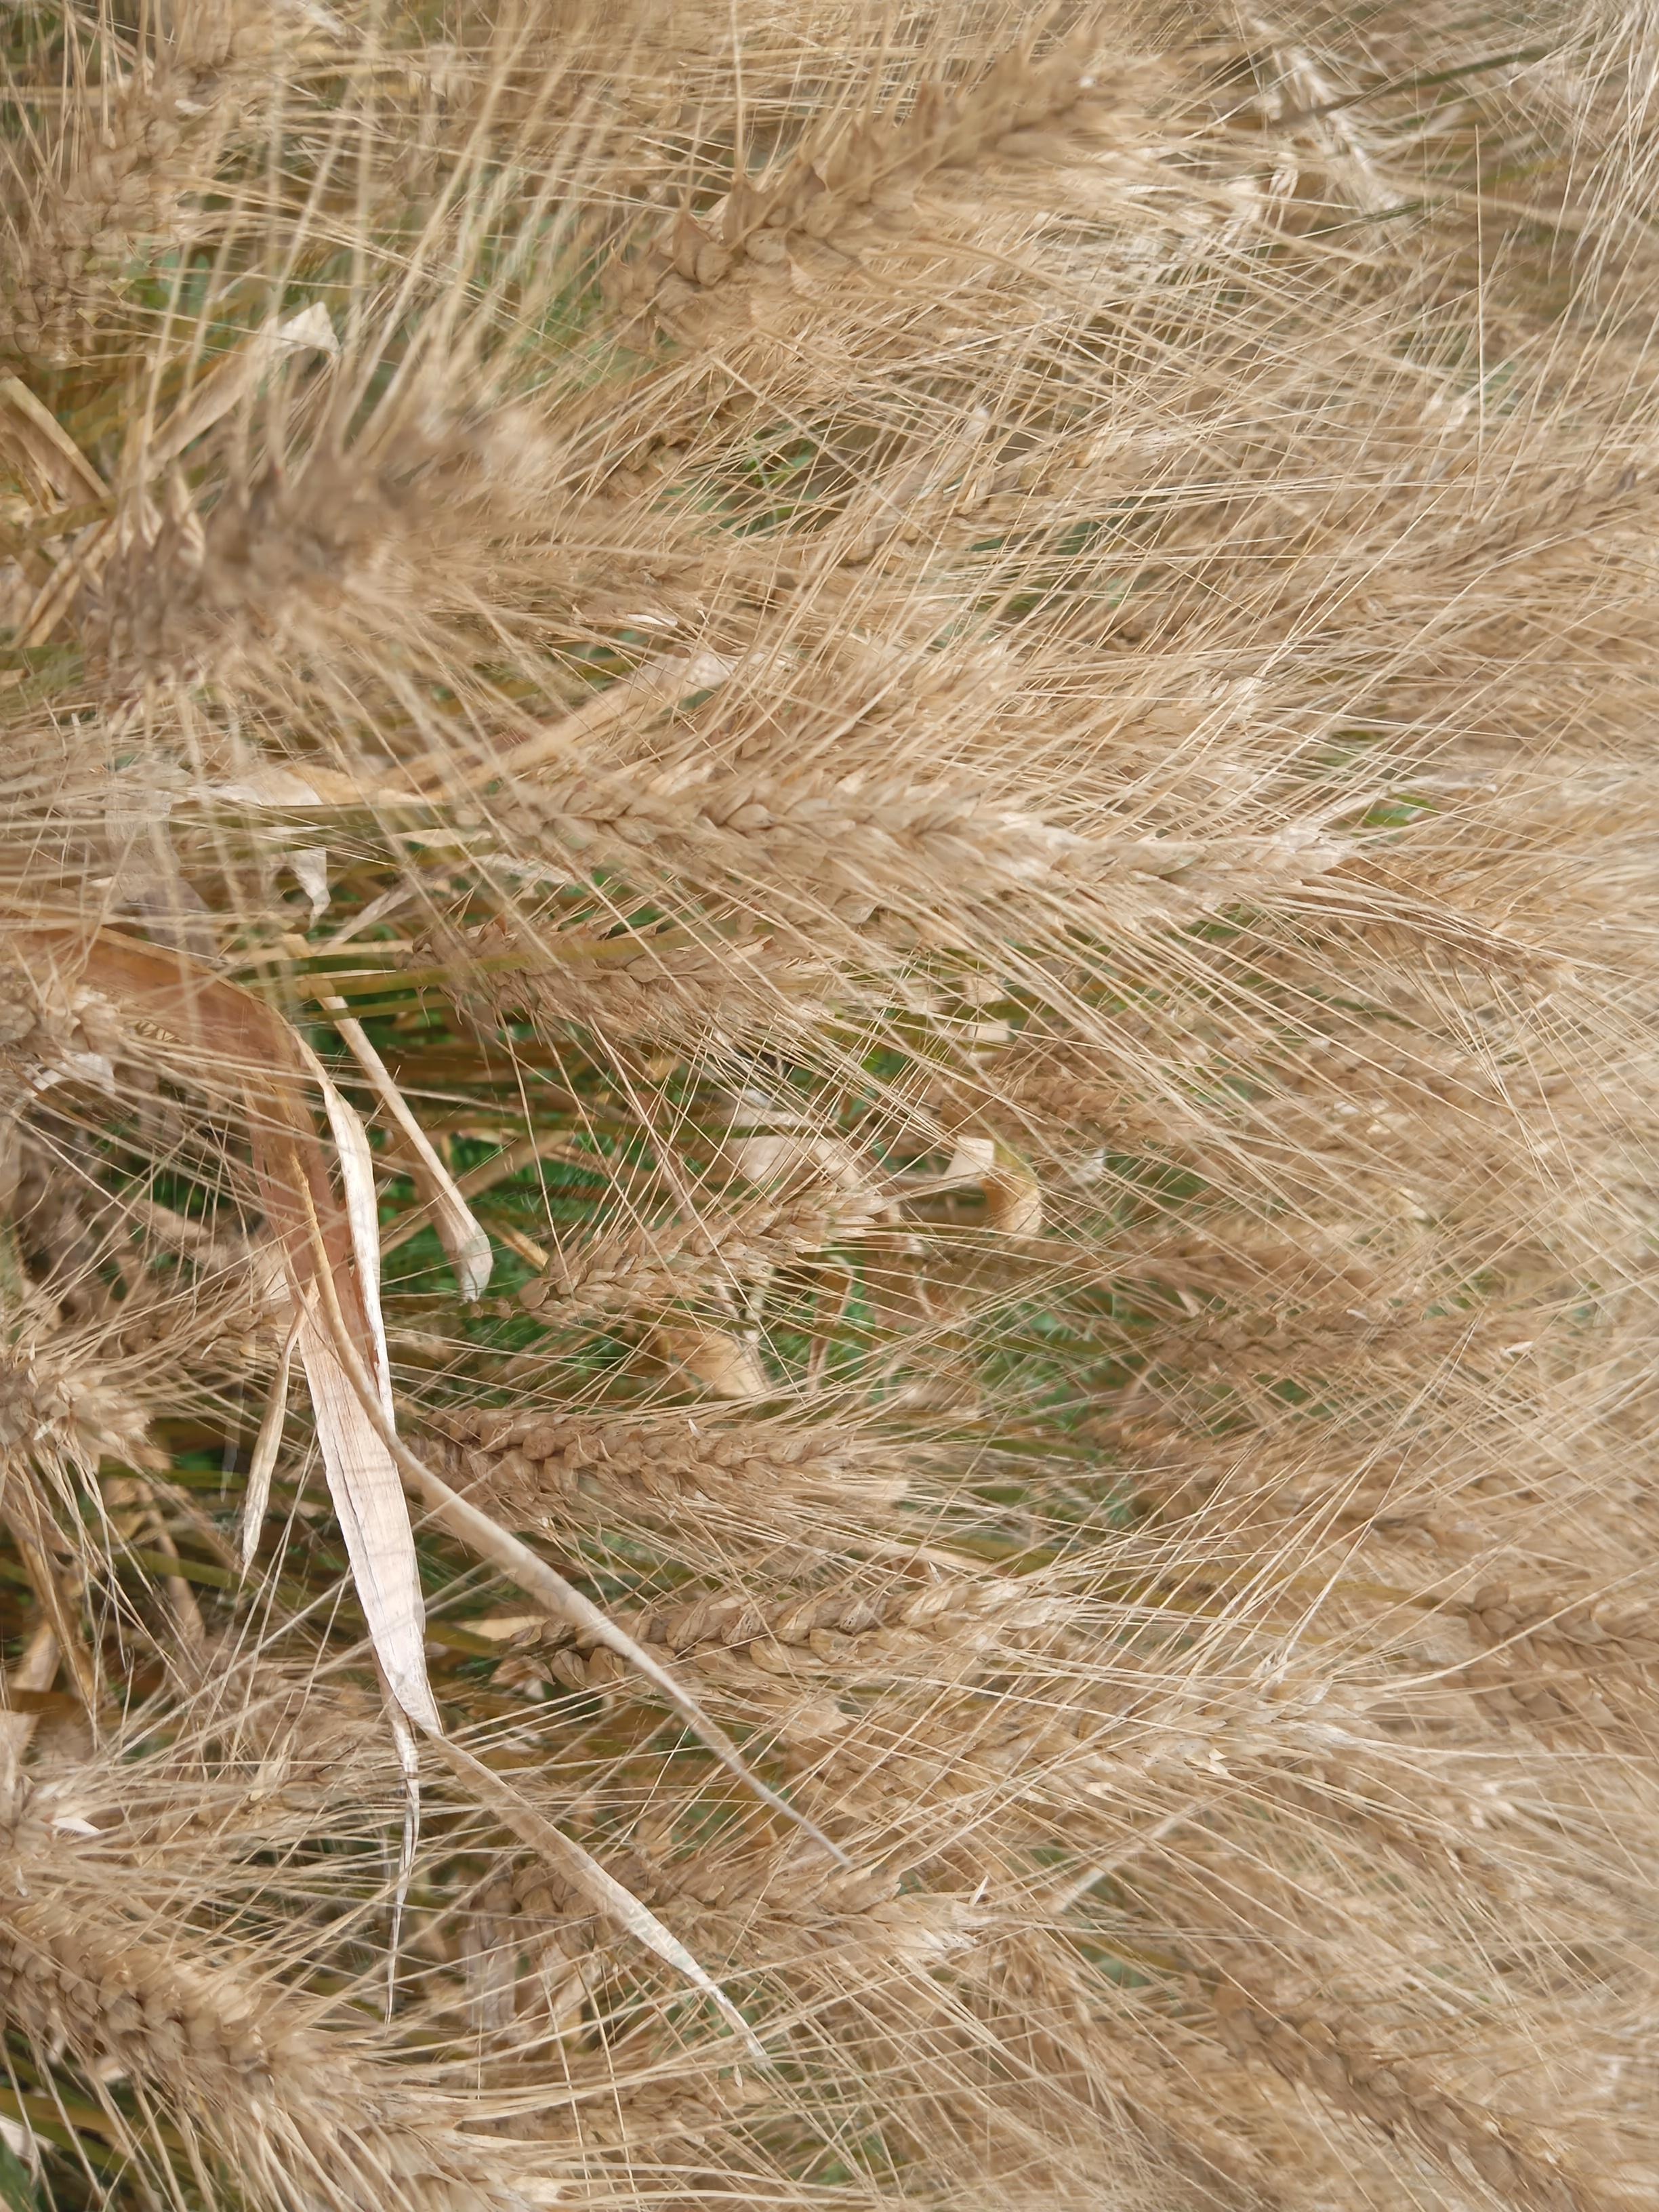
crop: wheat
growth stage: maturity
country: Kenya
